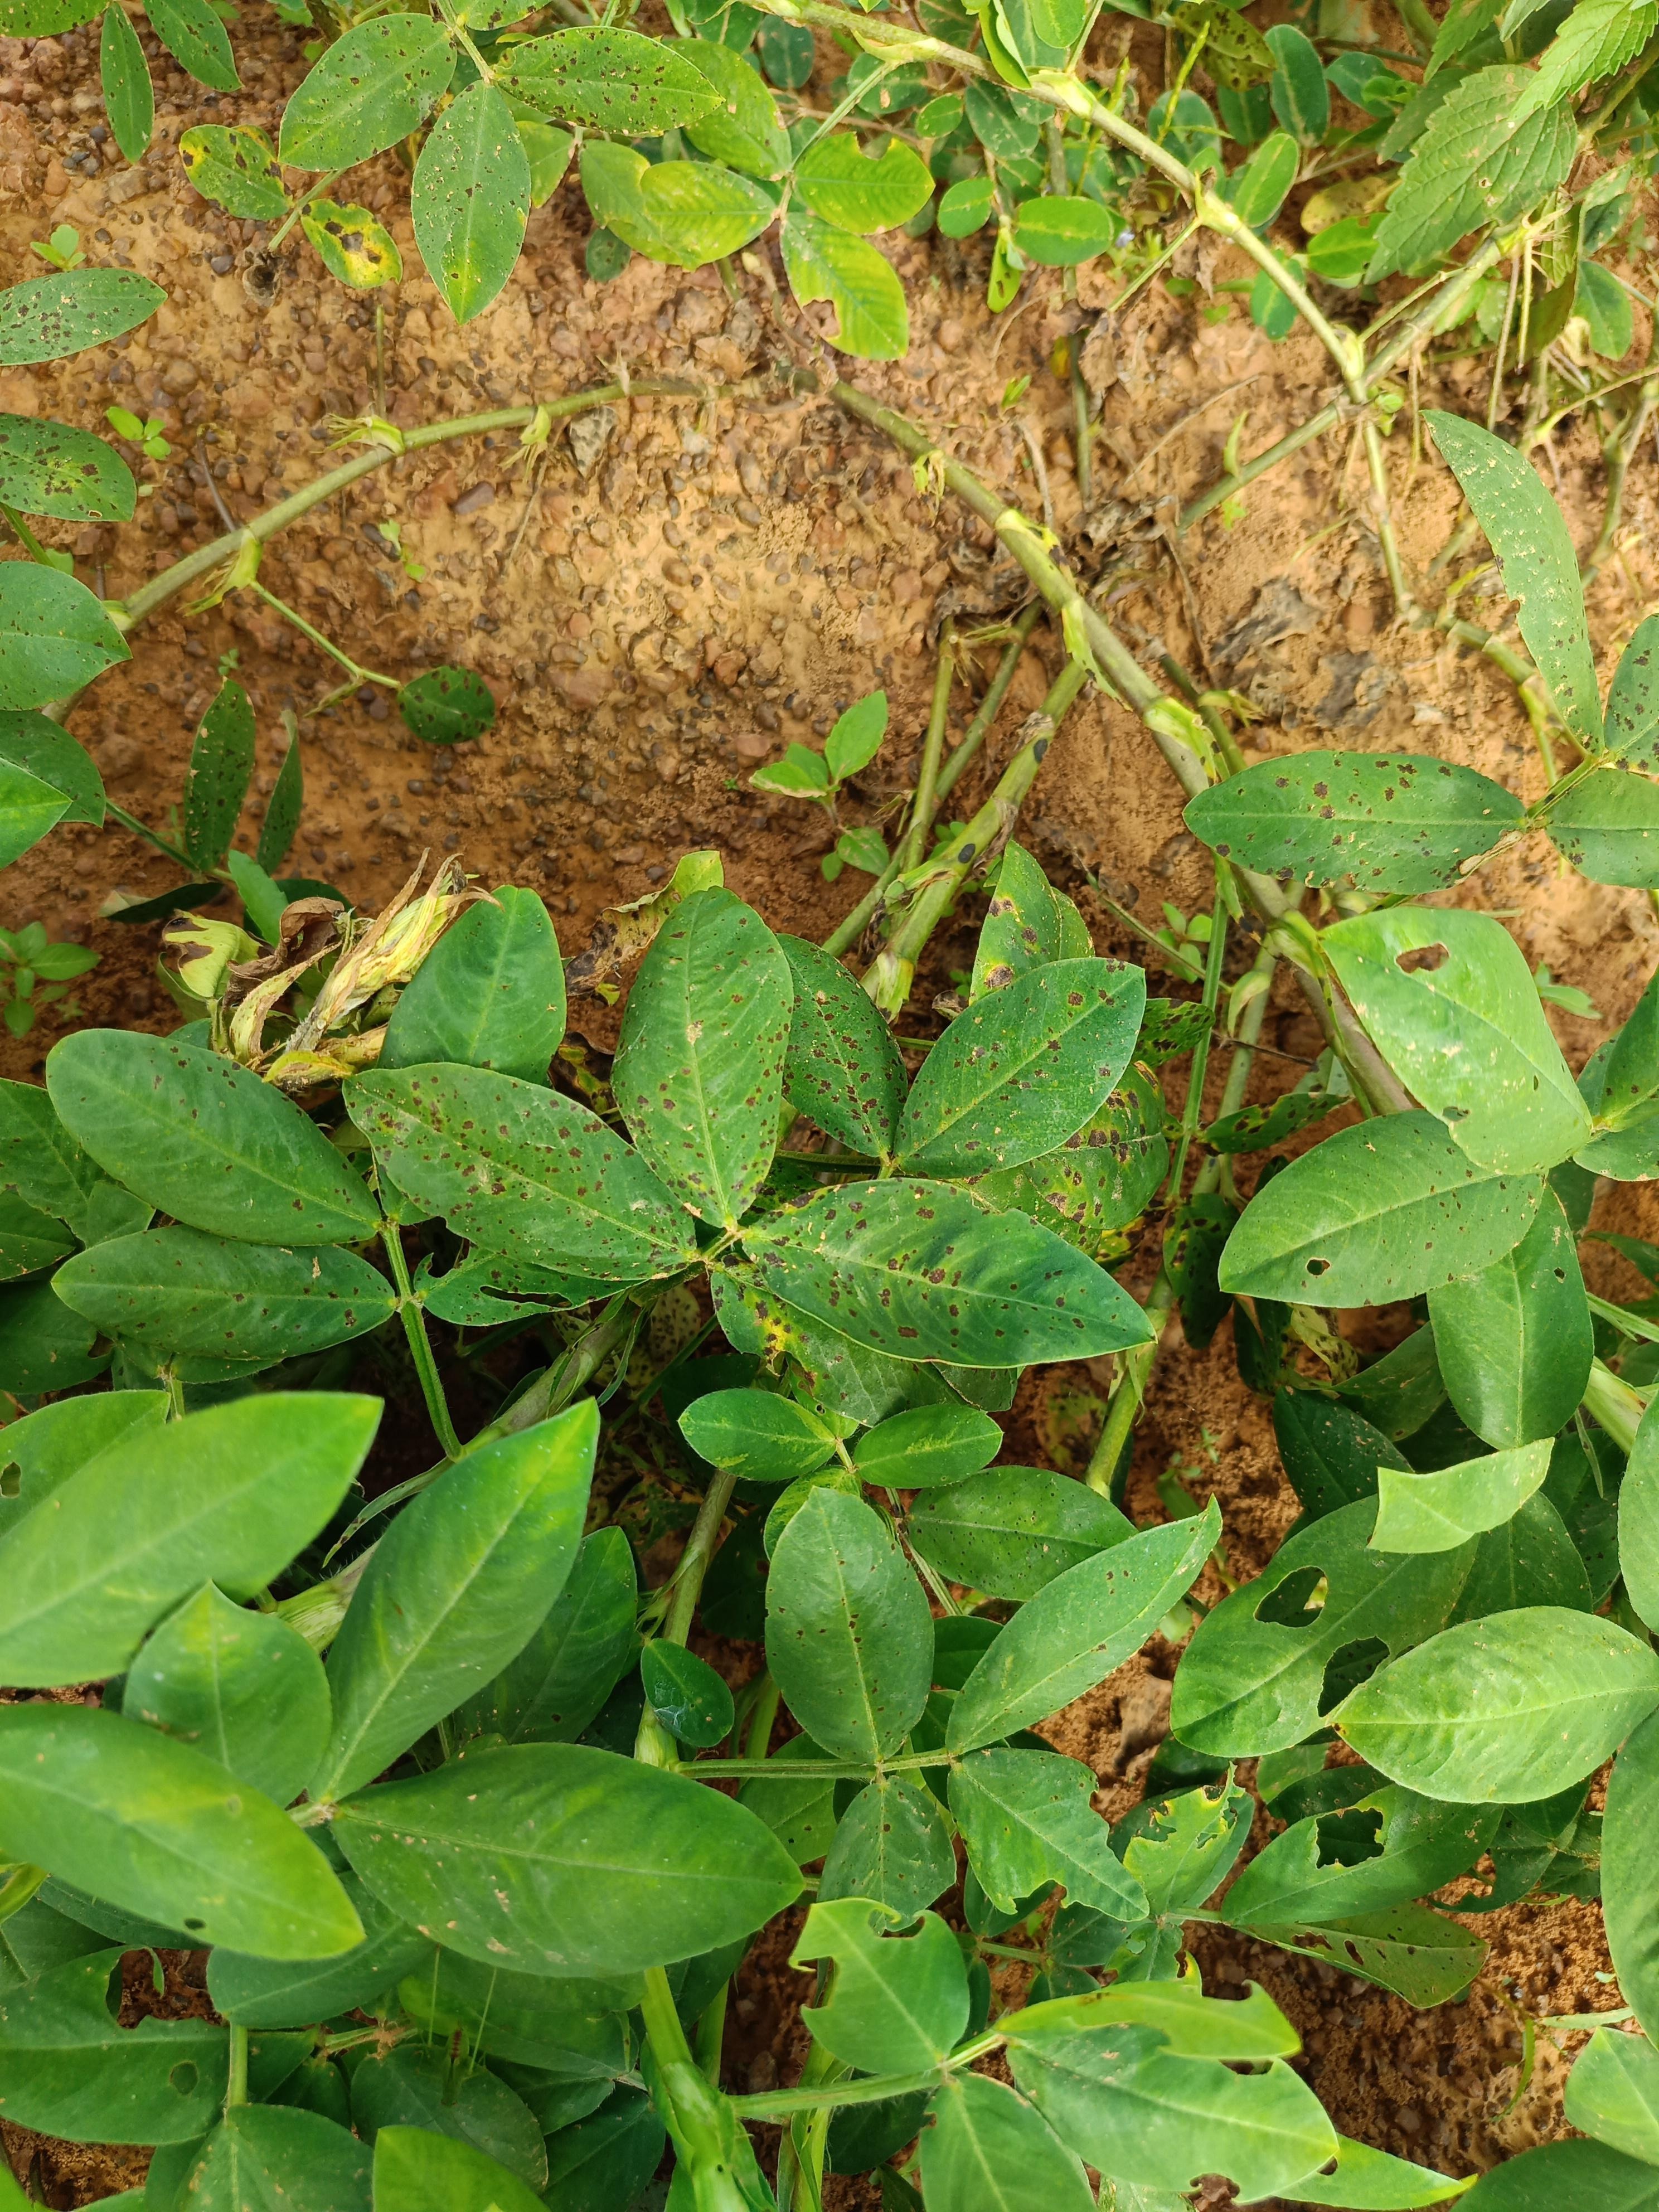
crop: groundnut
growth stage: development pod
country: Ghana
